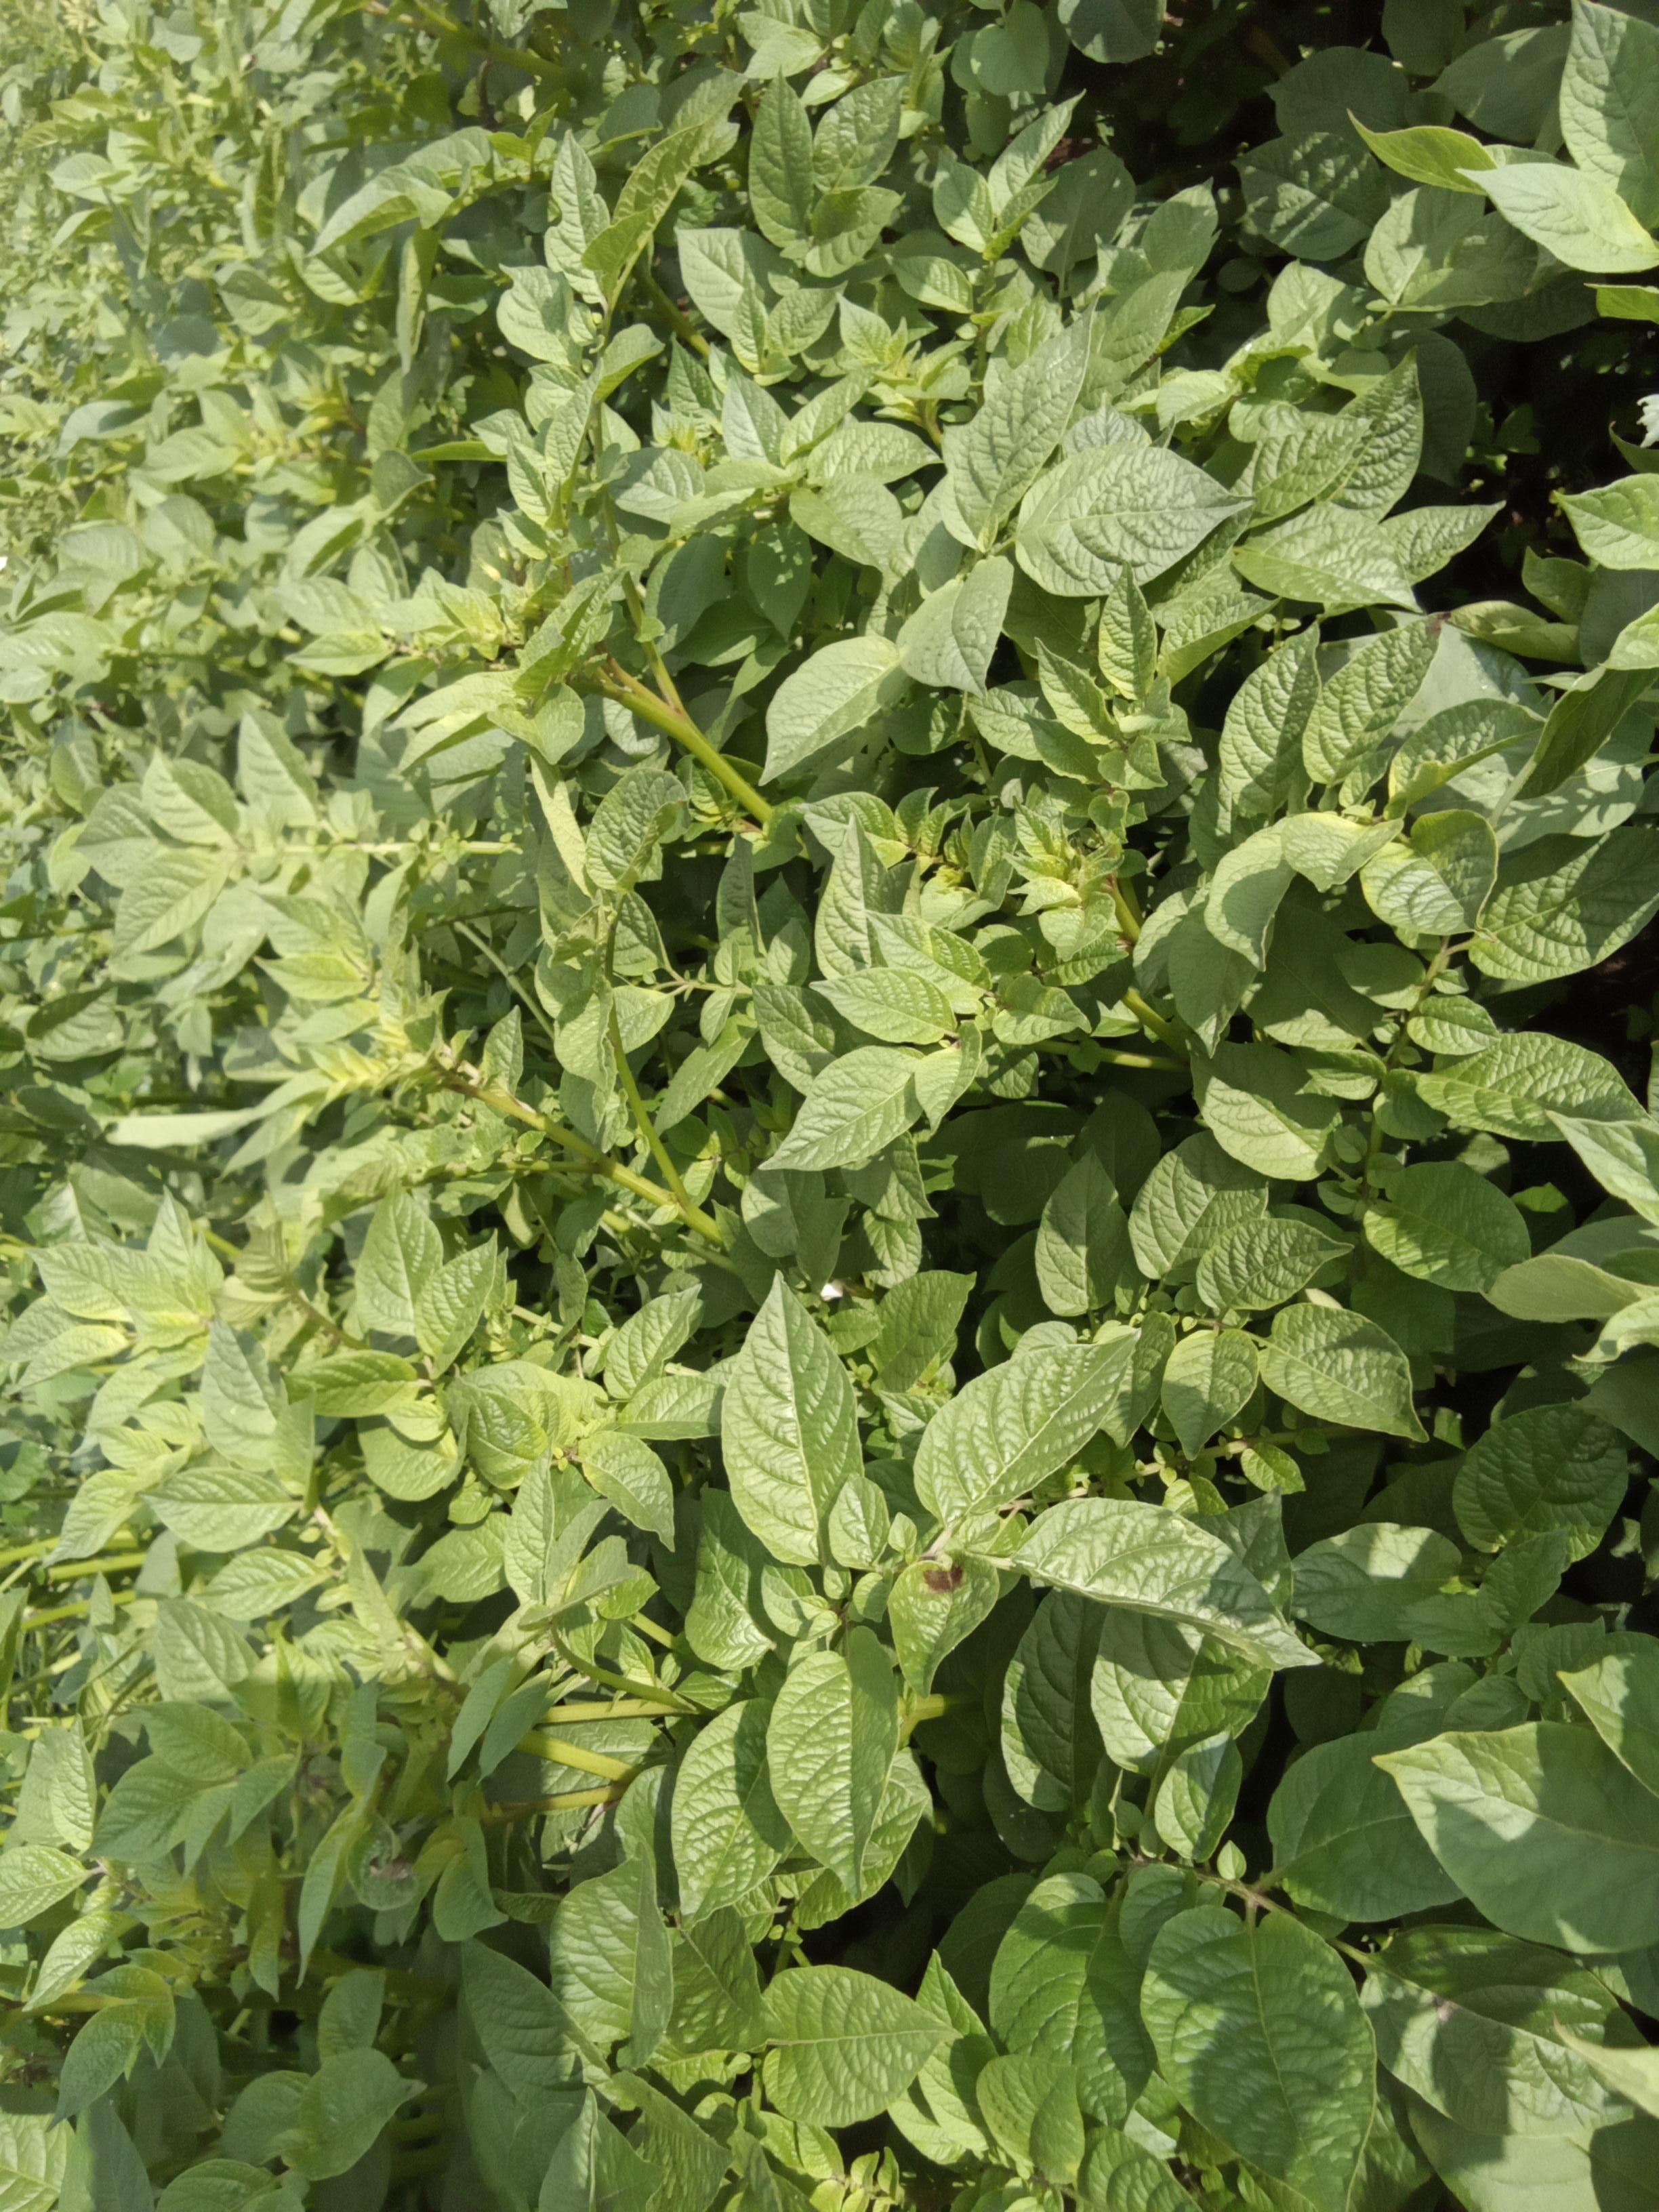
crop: potato
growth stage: vegetative
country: Kenya
